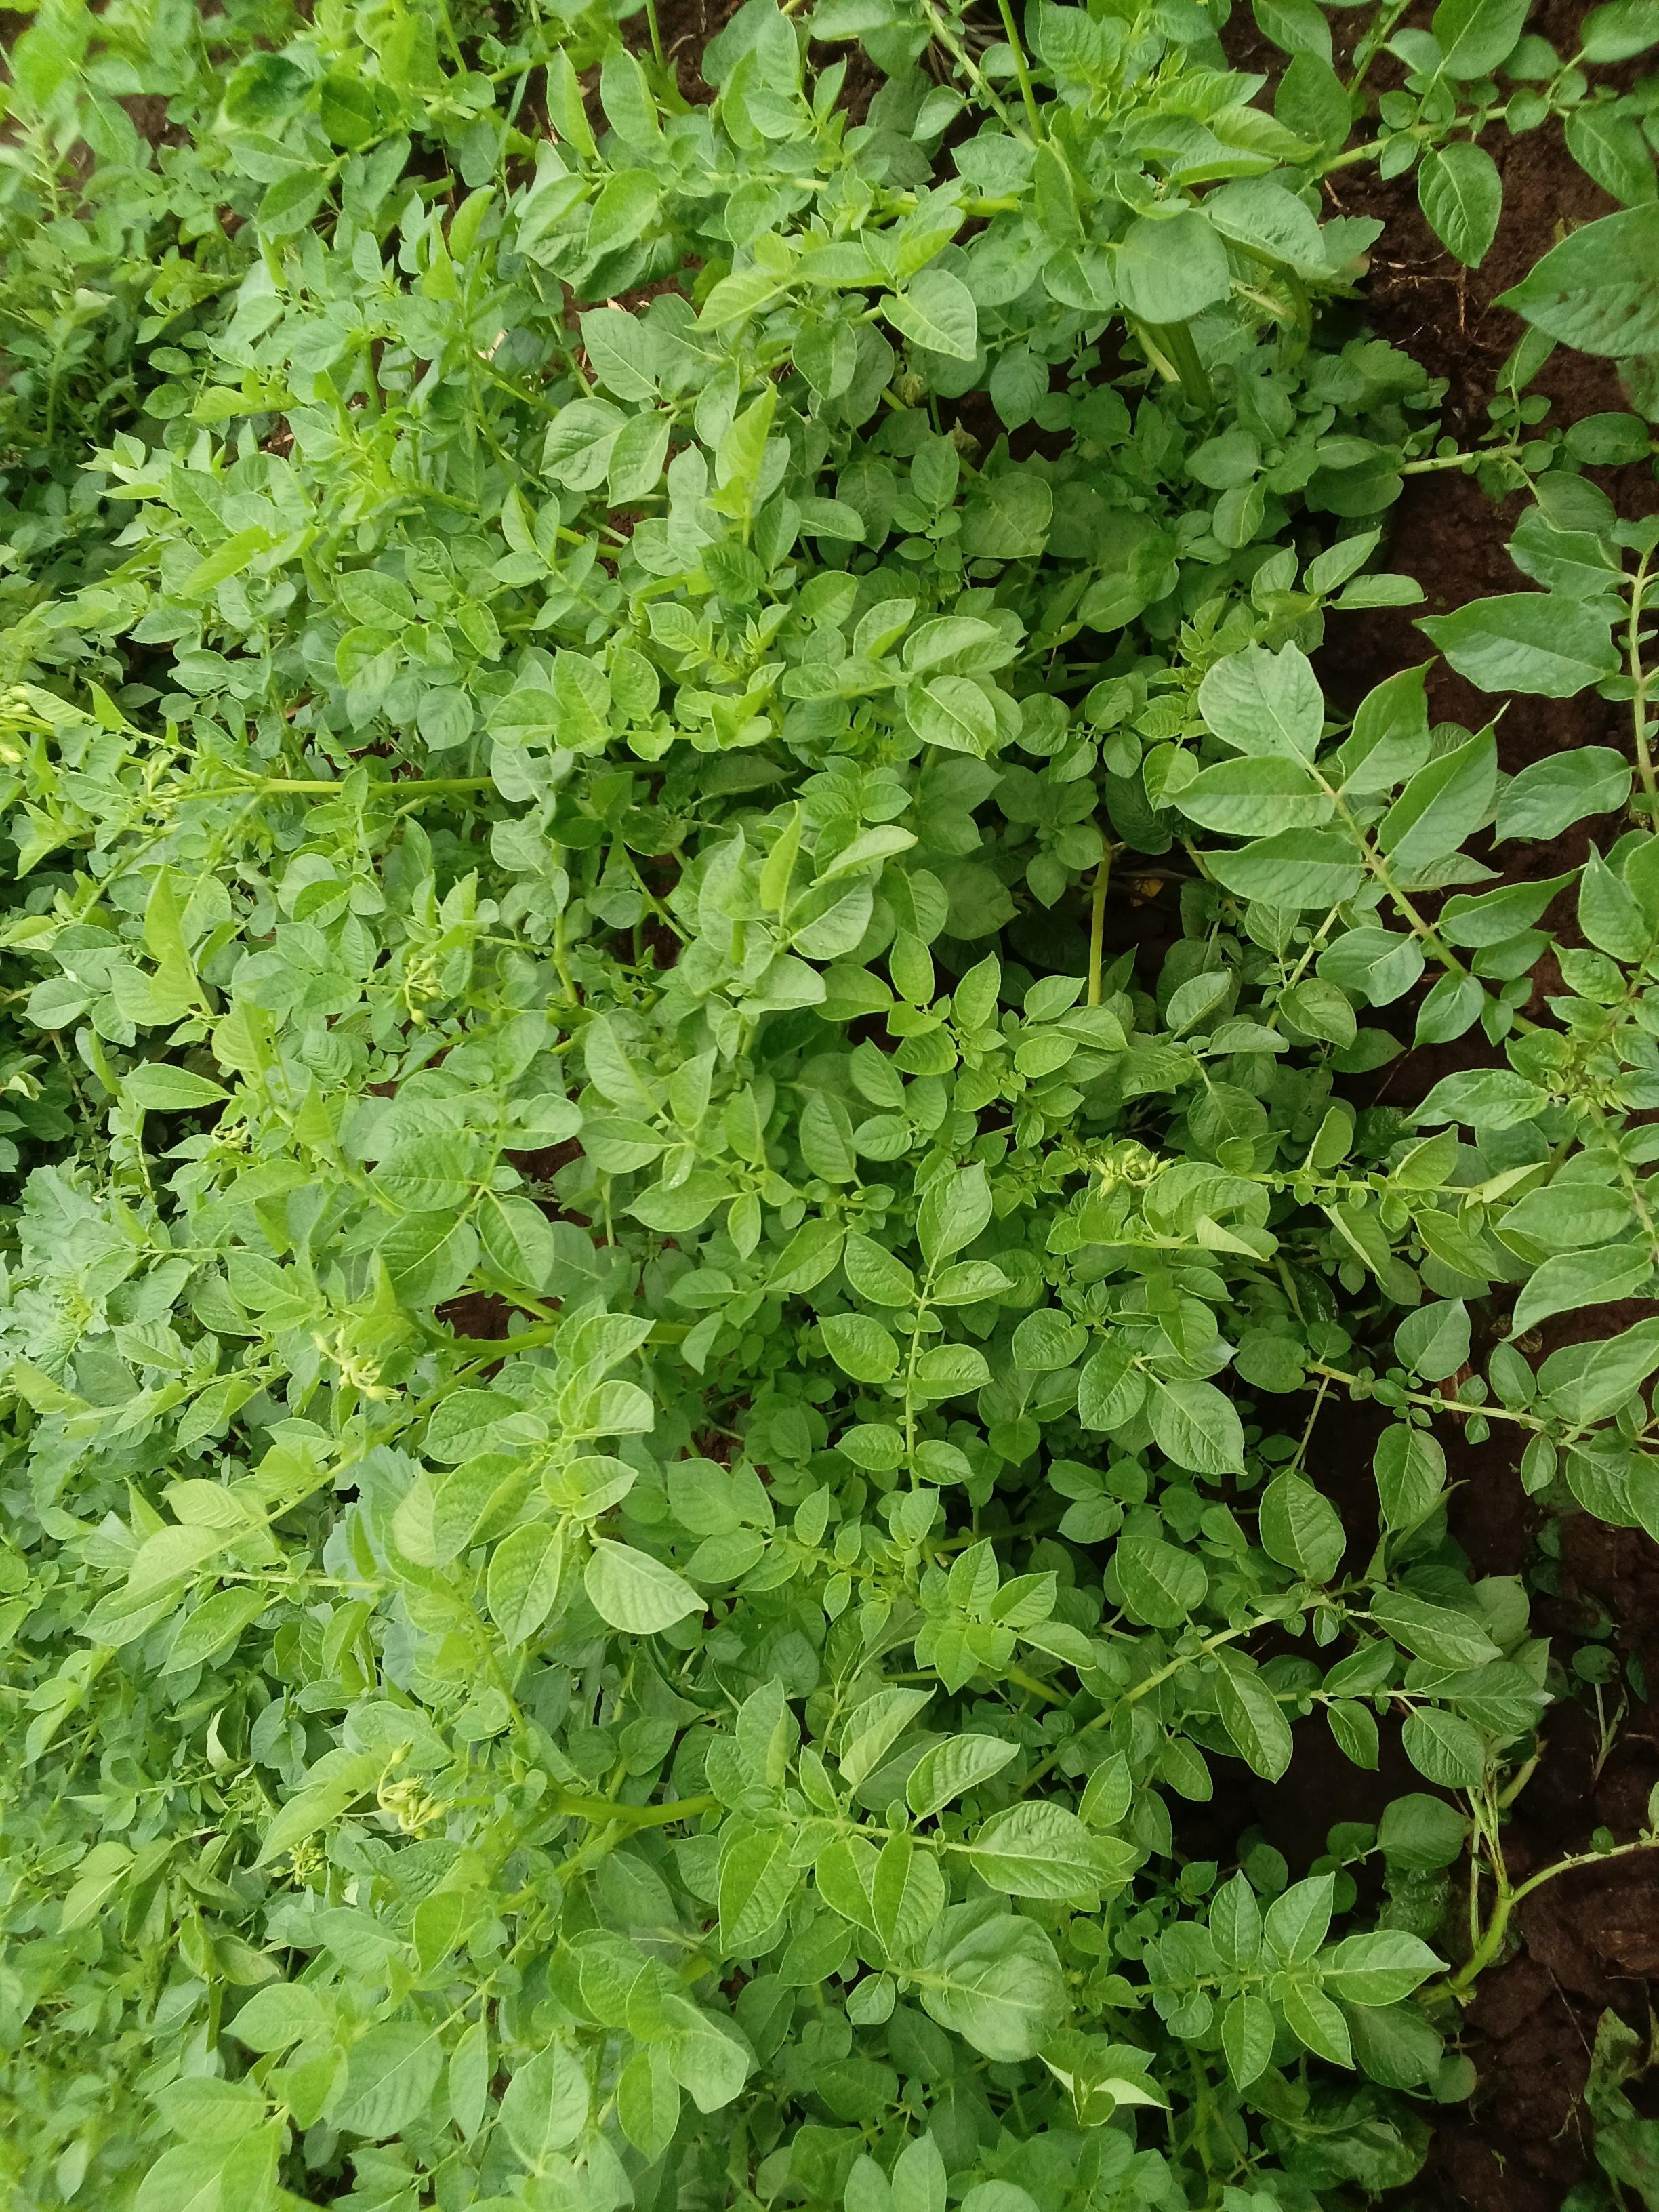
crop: potato
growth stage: vegetative
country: Kenya
